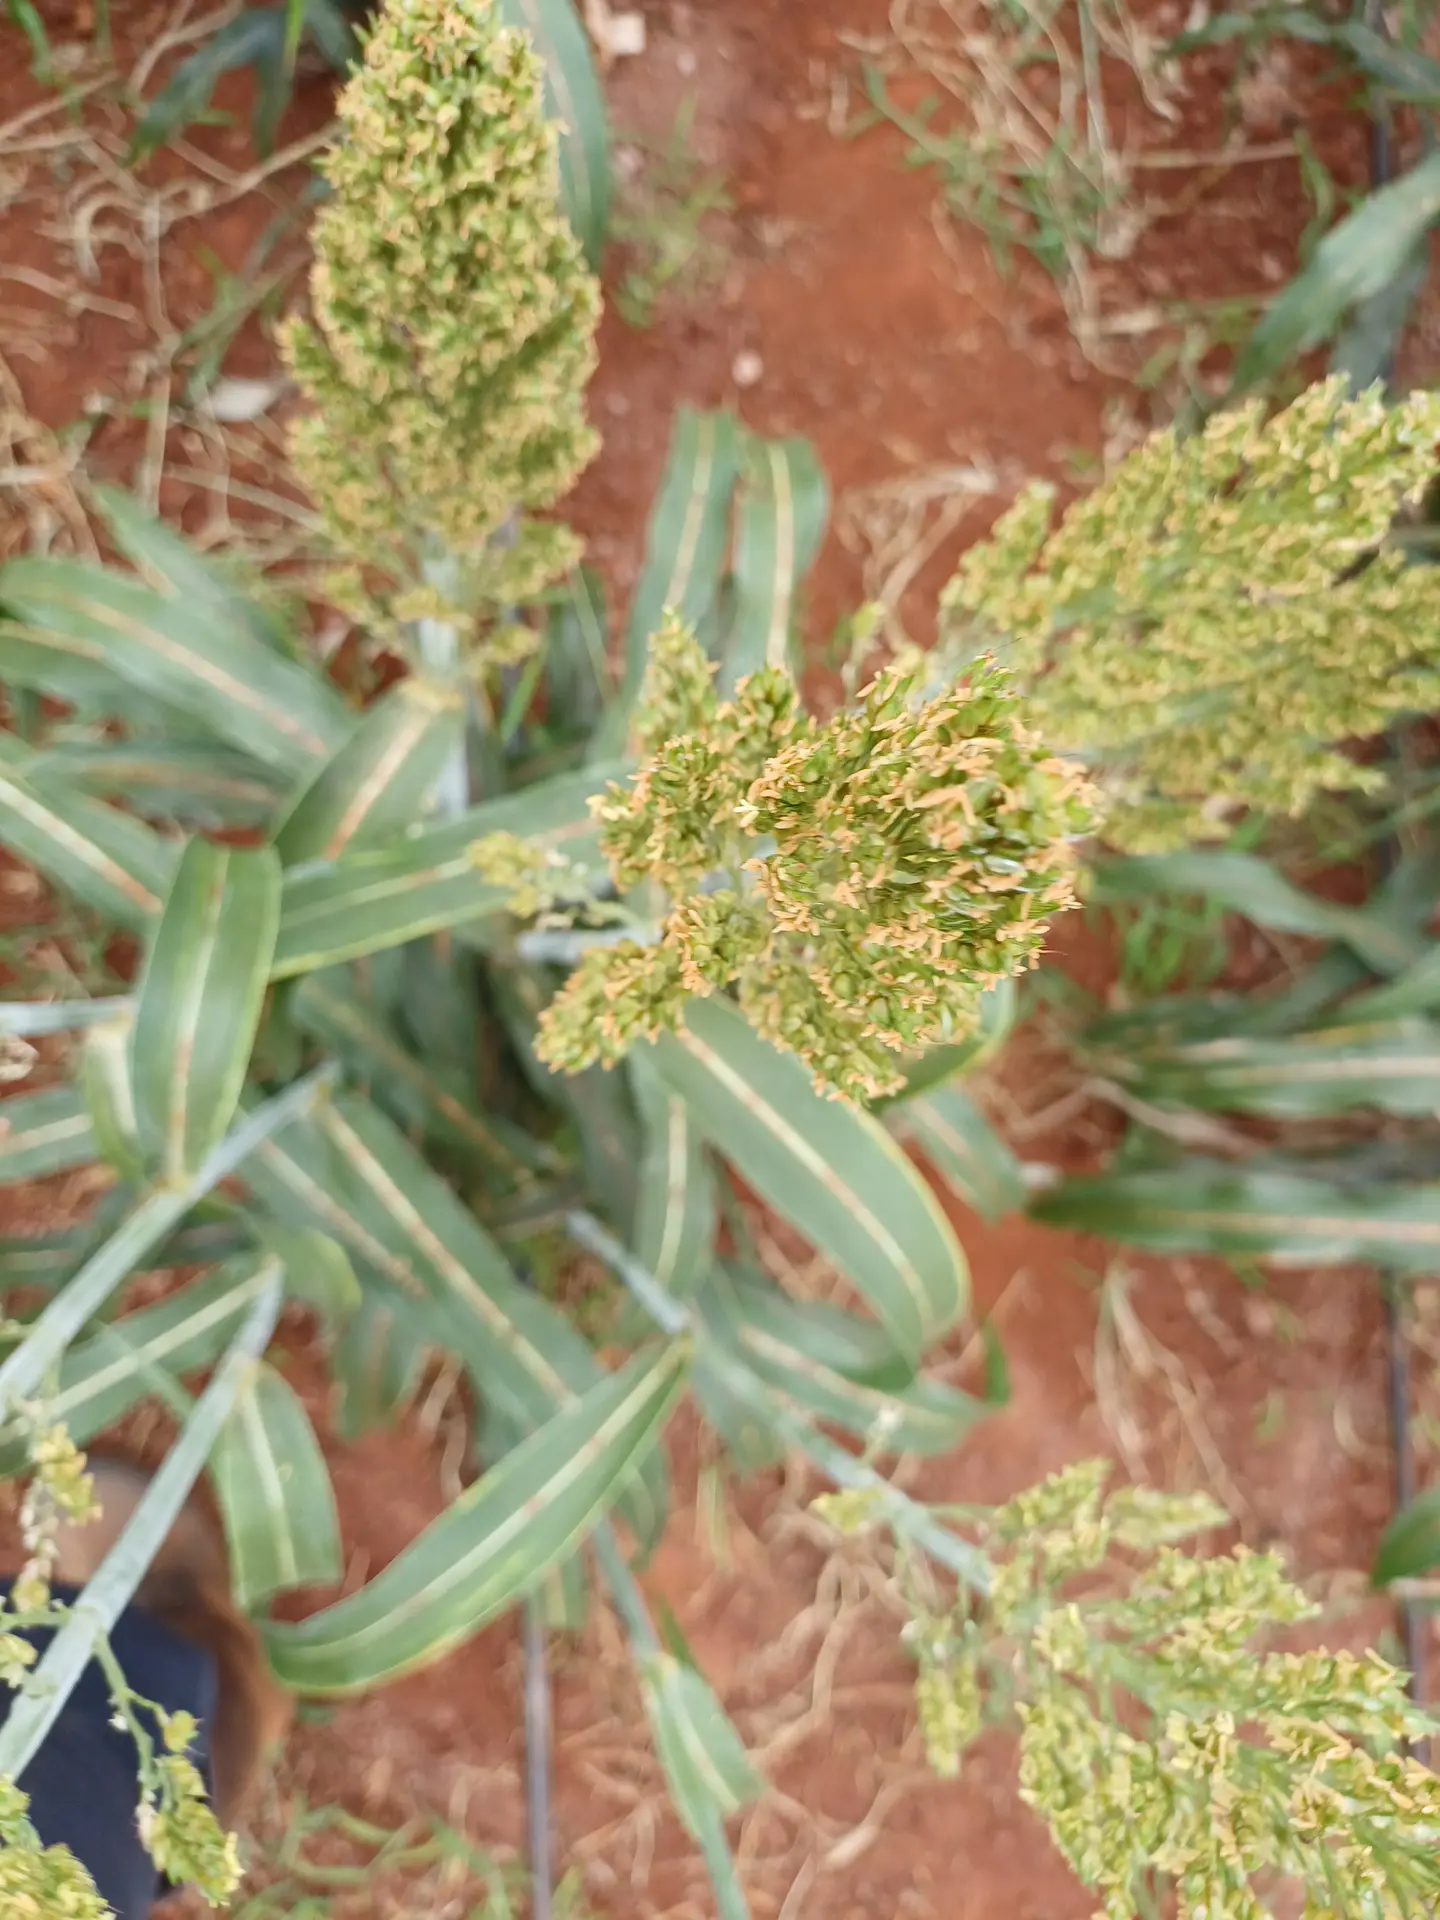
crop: sorghum
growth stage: flowering
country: Kenya
